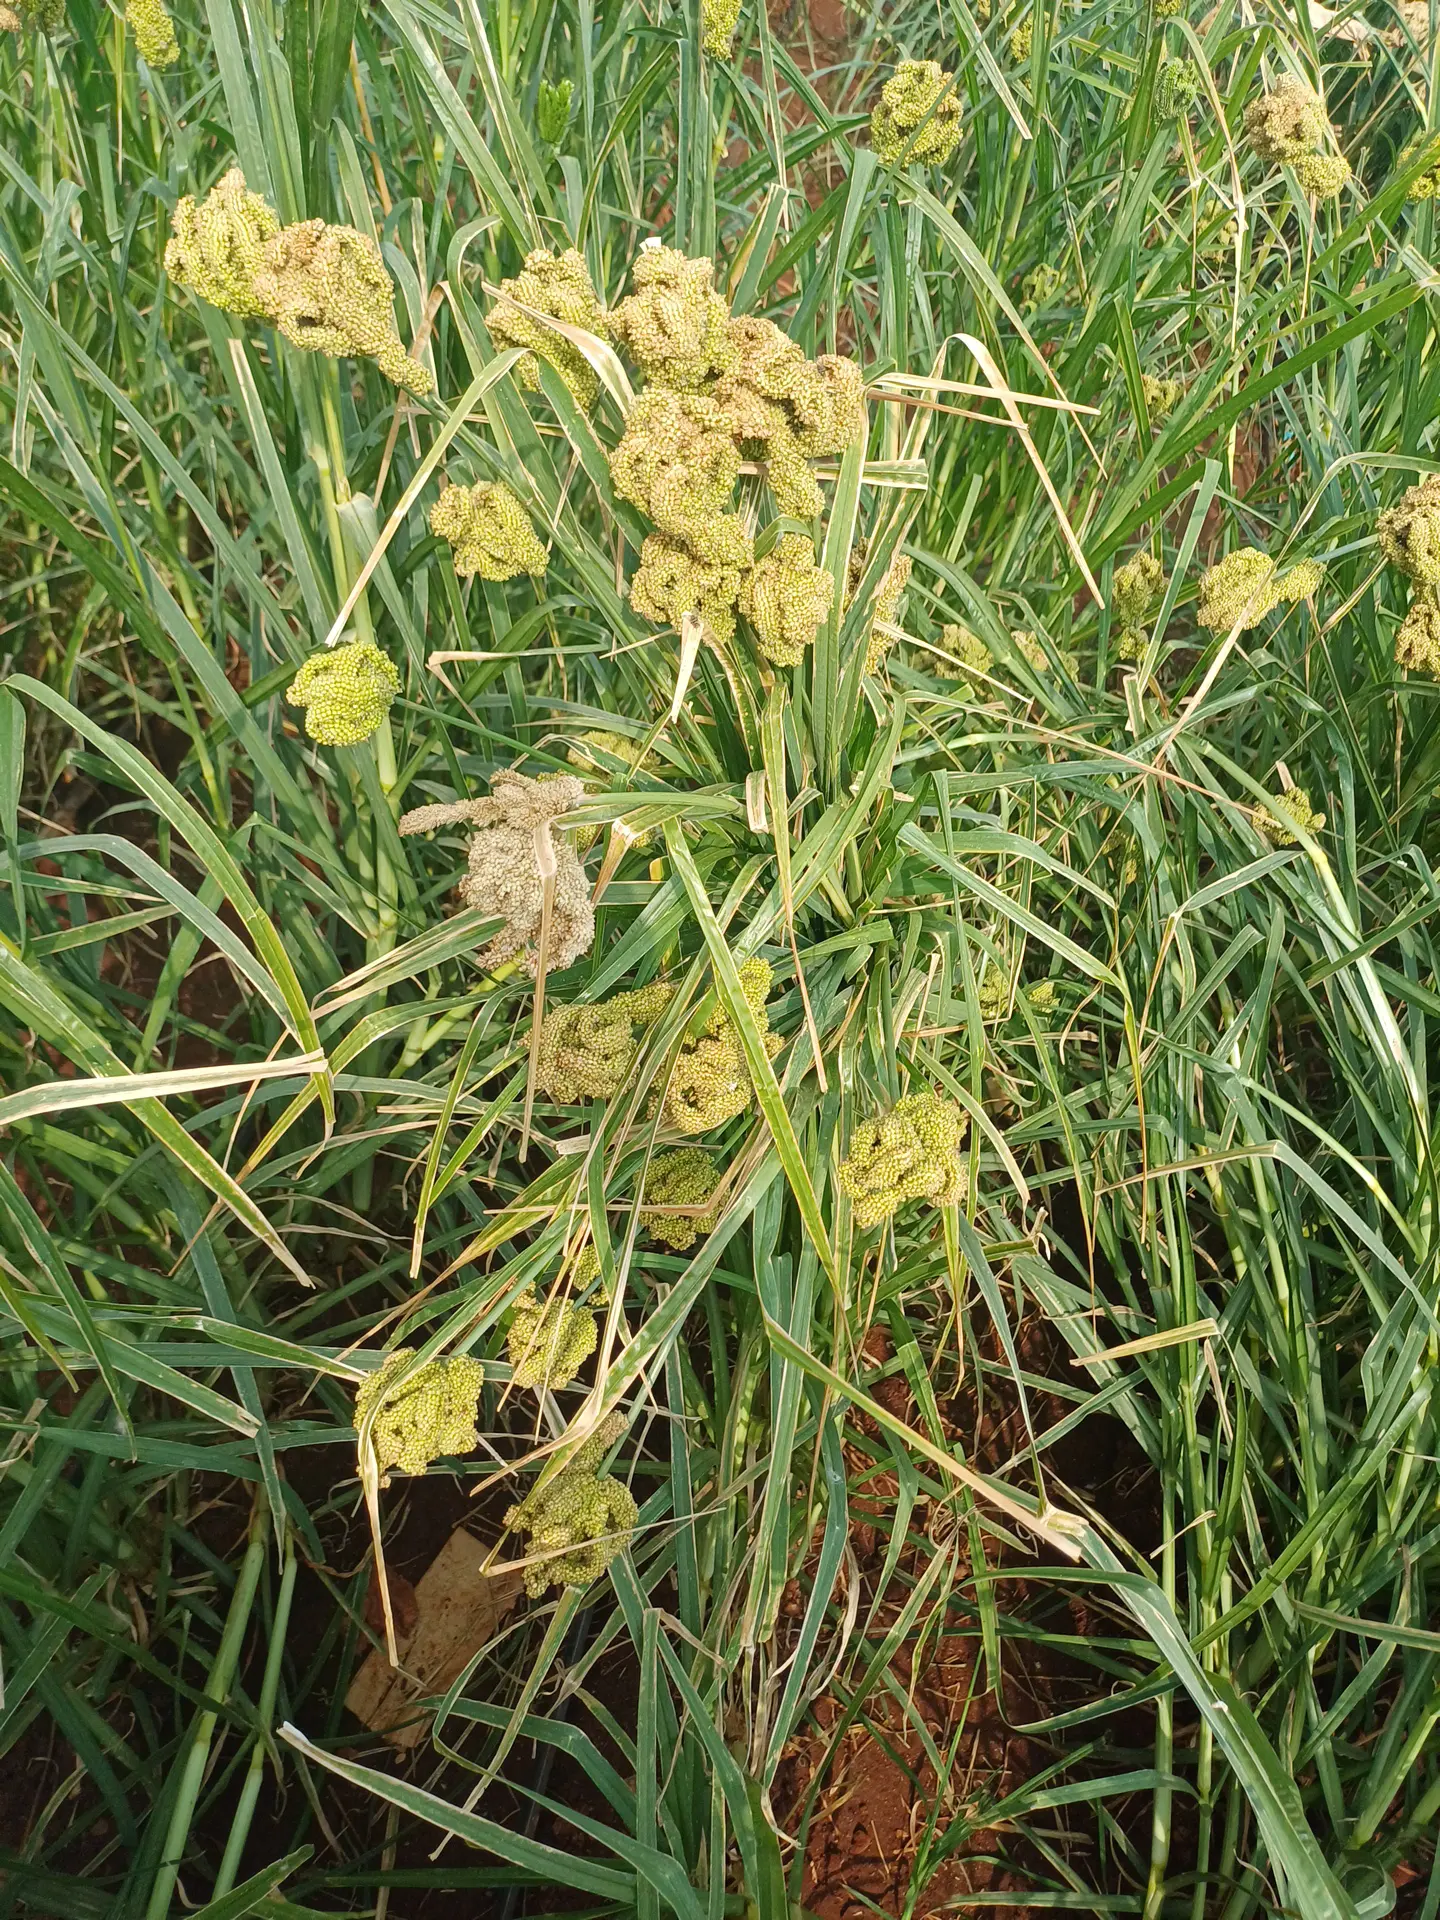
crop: finger millet
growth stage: filling grain
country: Kenya
